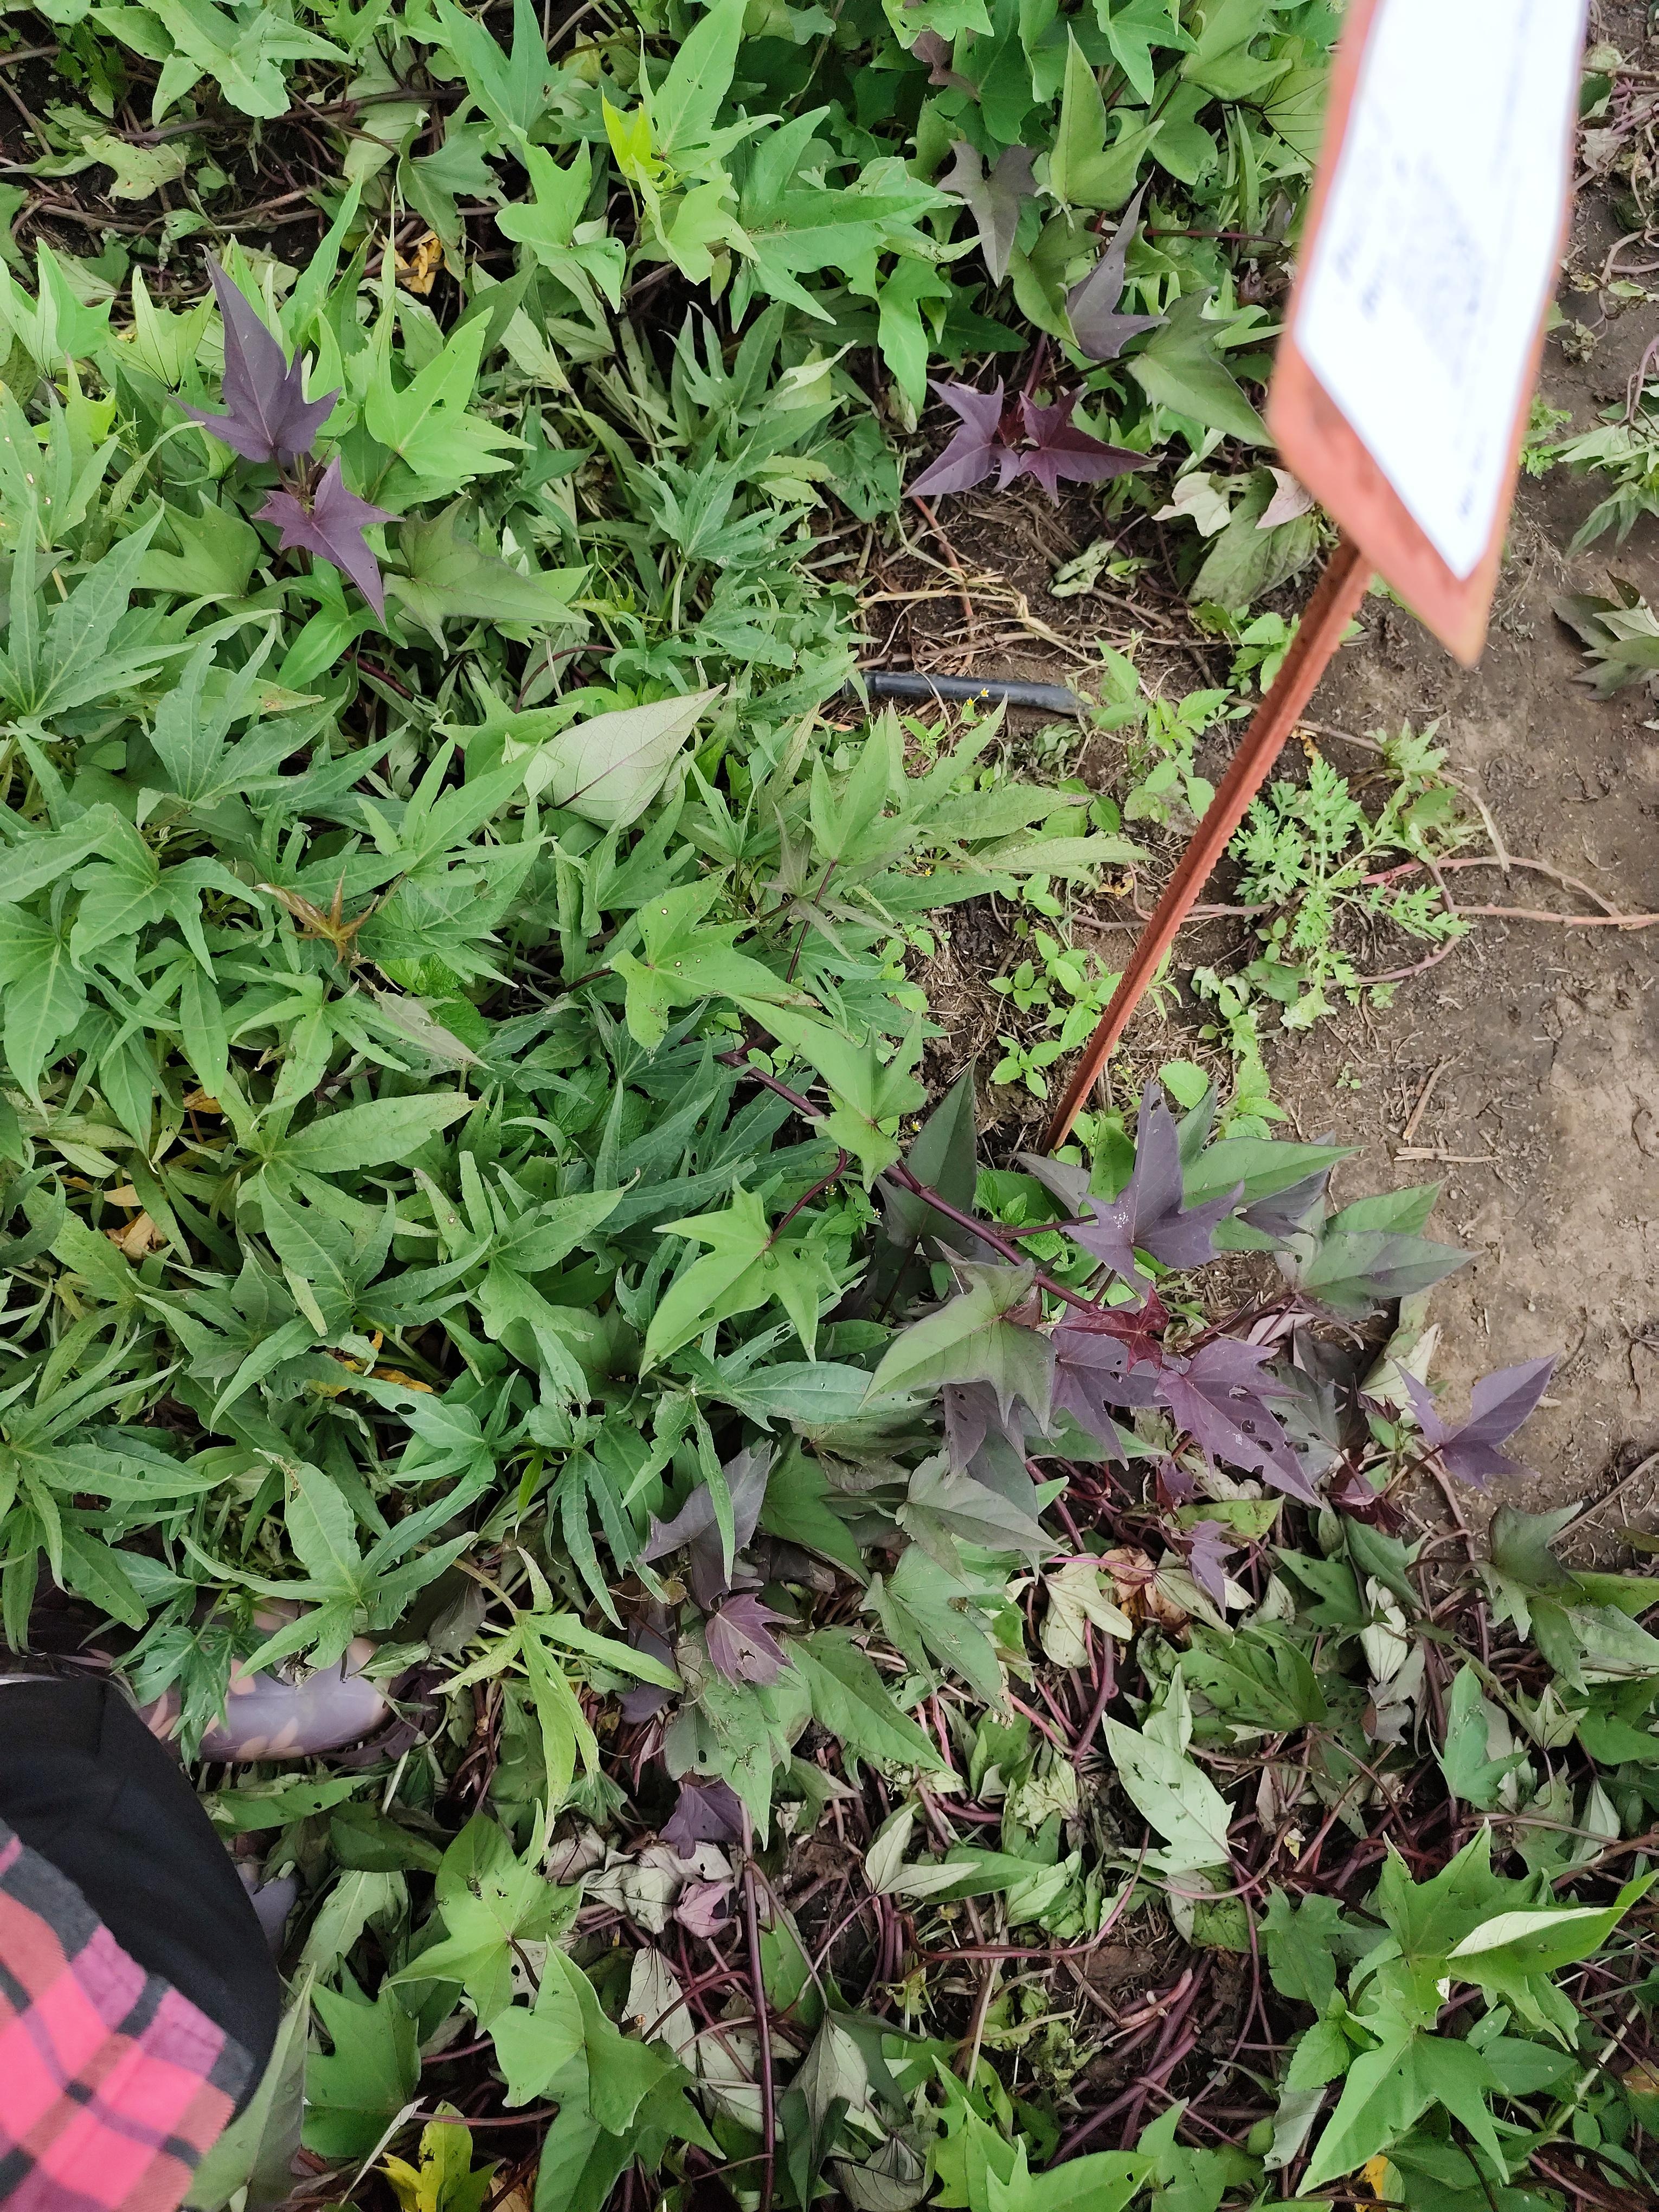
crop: sweet potato
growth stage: vegetative
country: Tanzania
